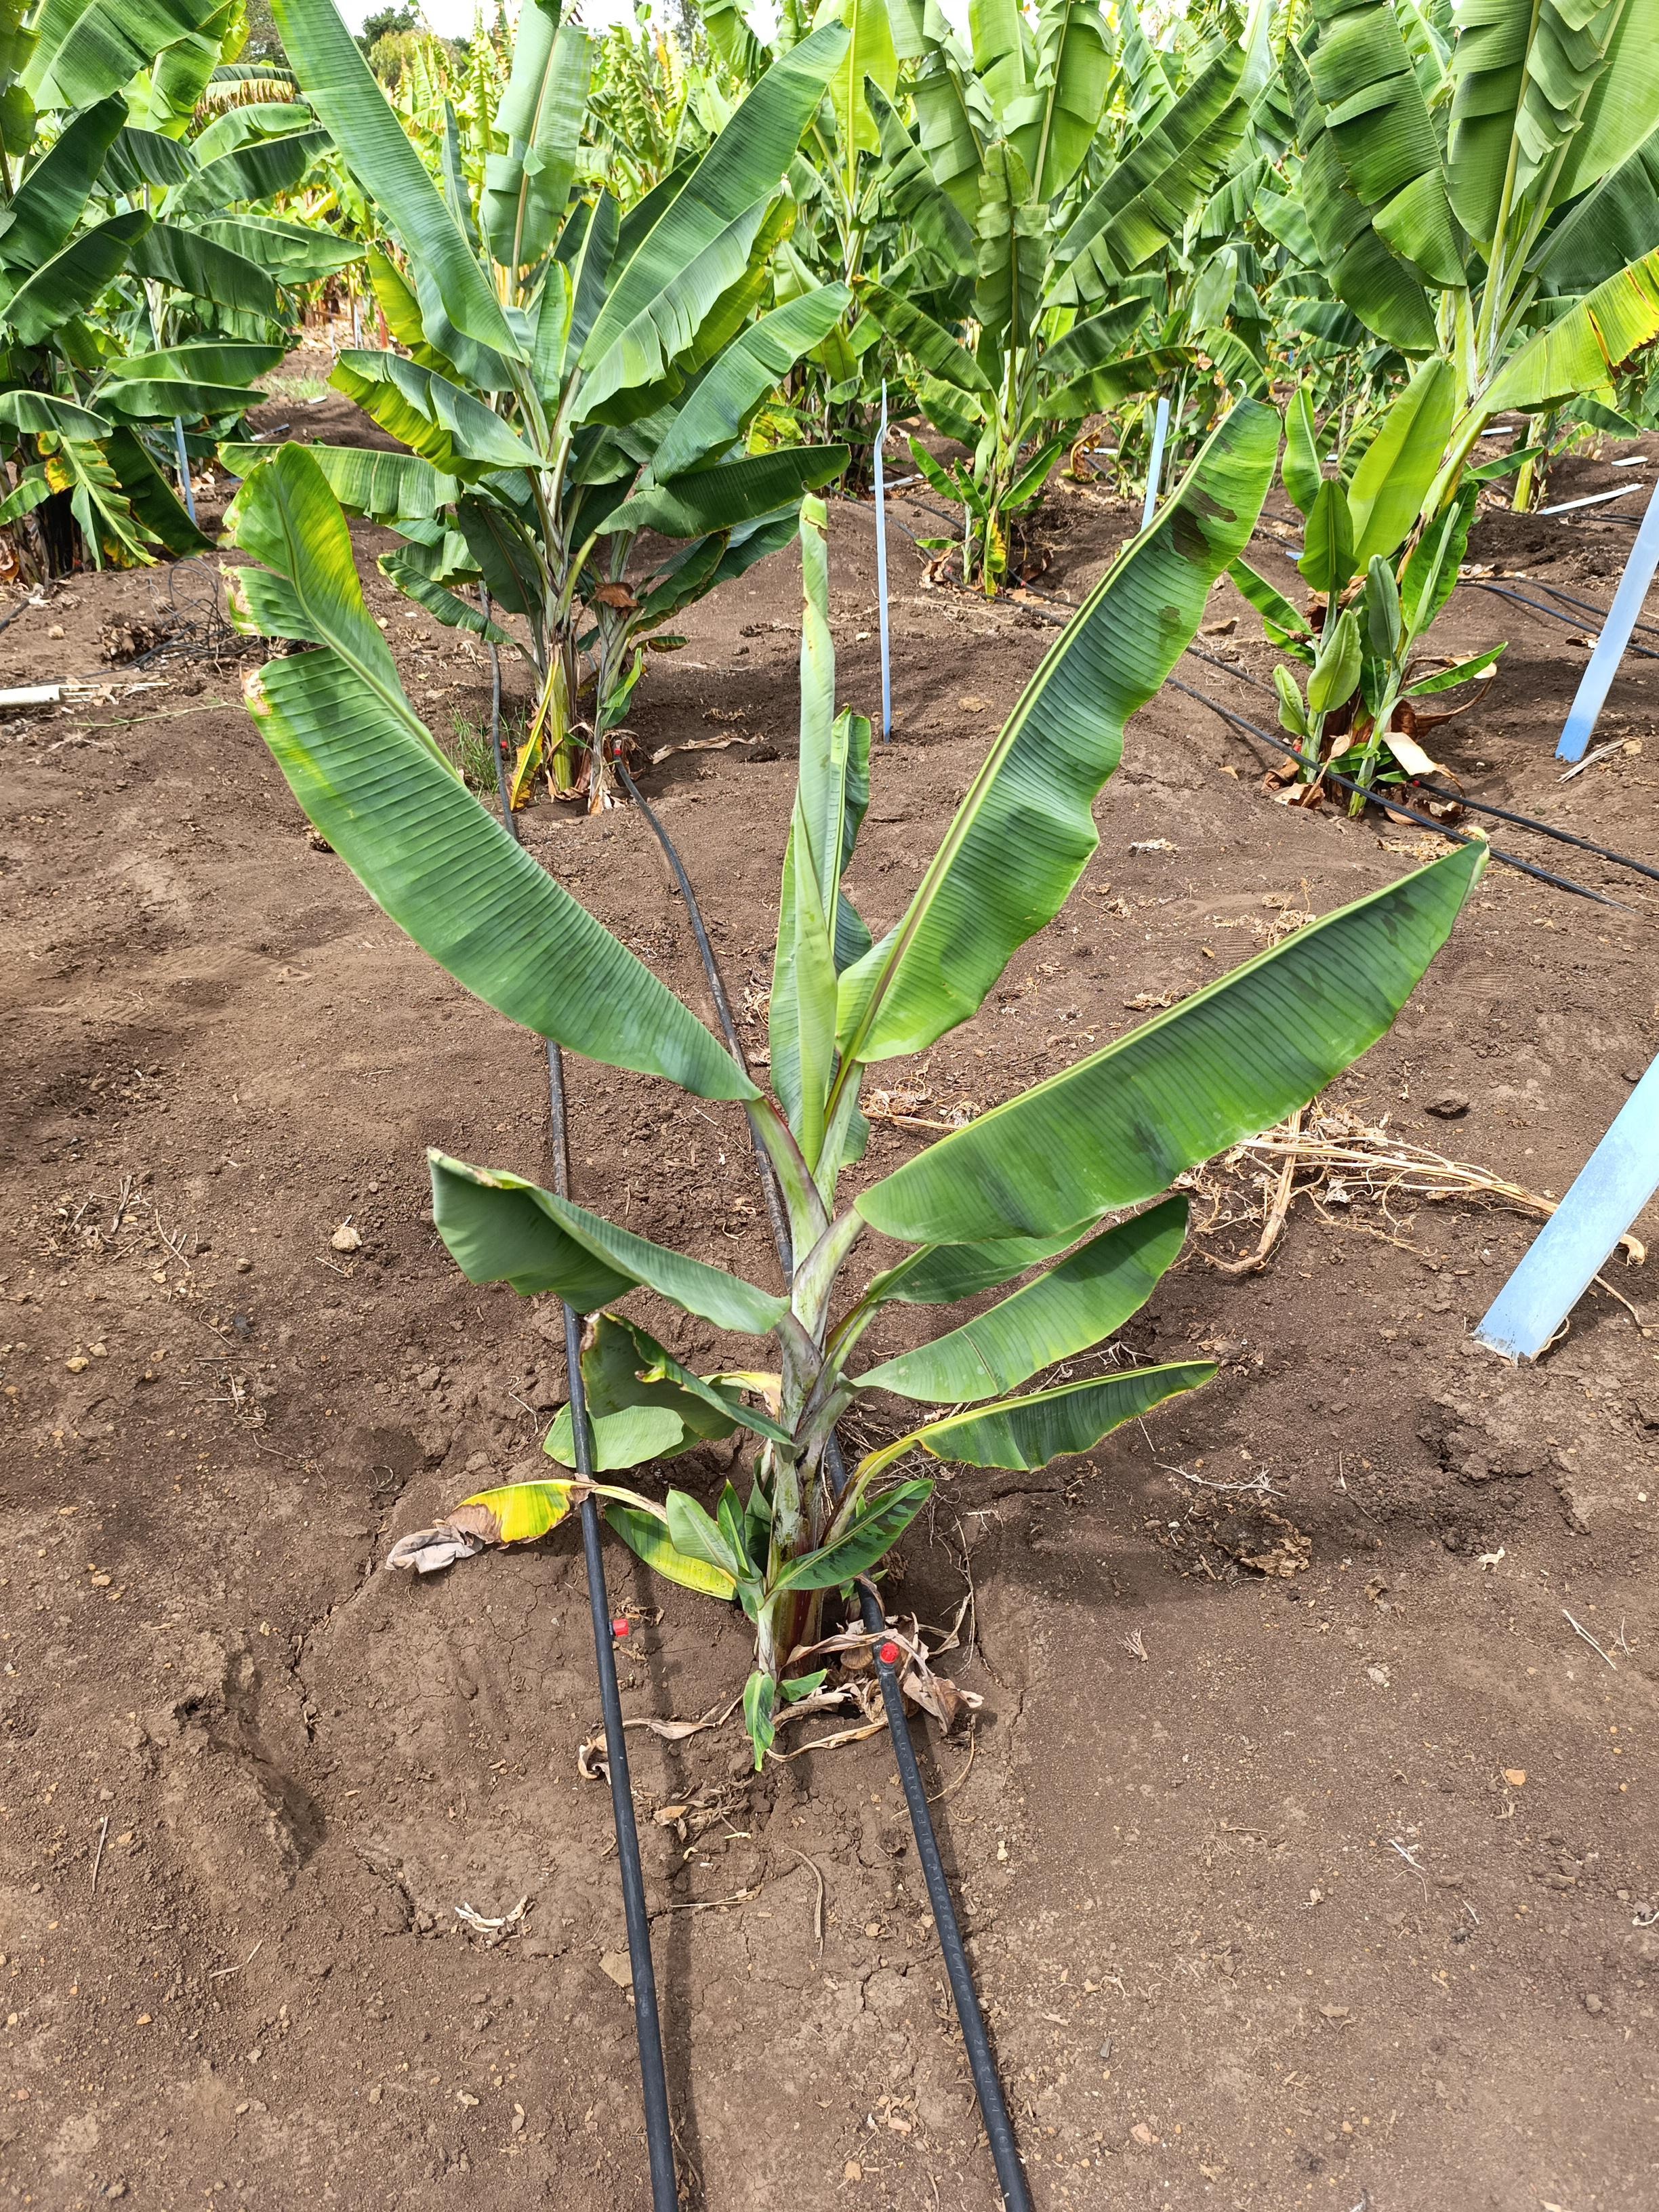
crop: banana
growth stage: vegetative
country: Tanzania
